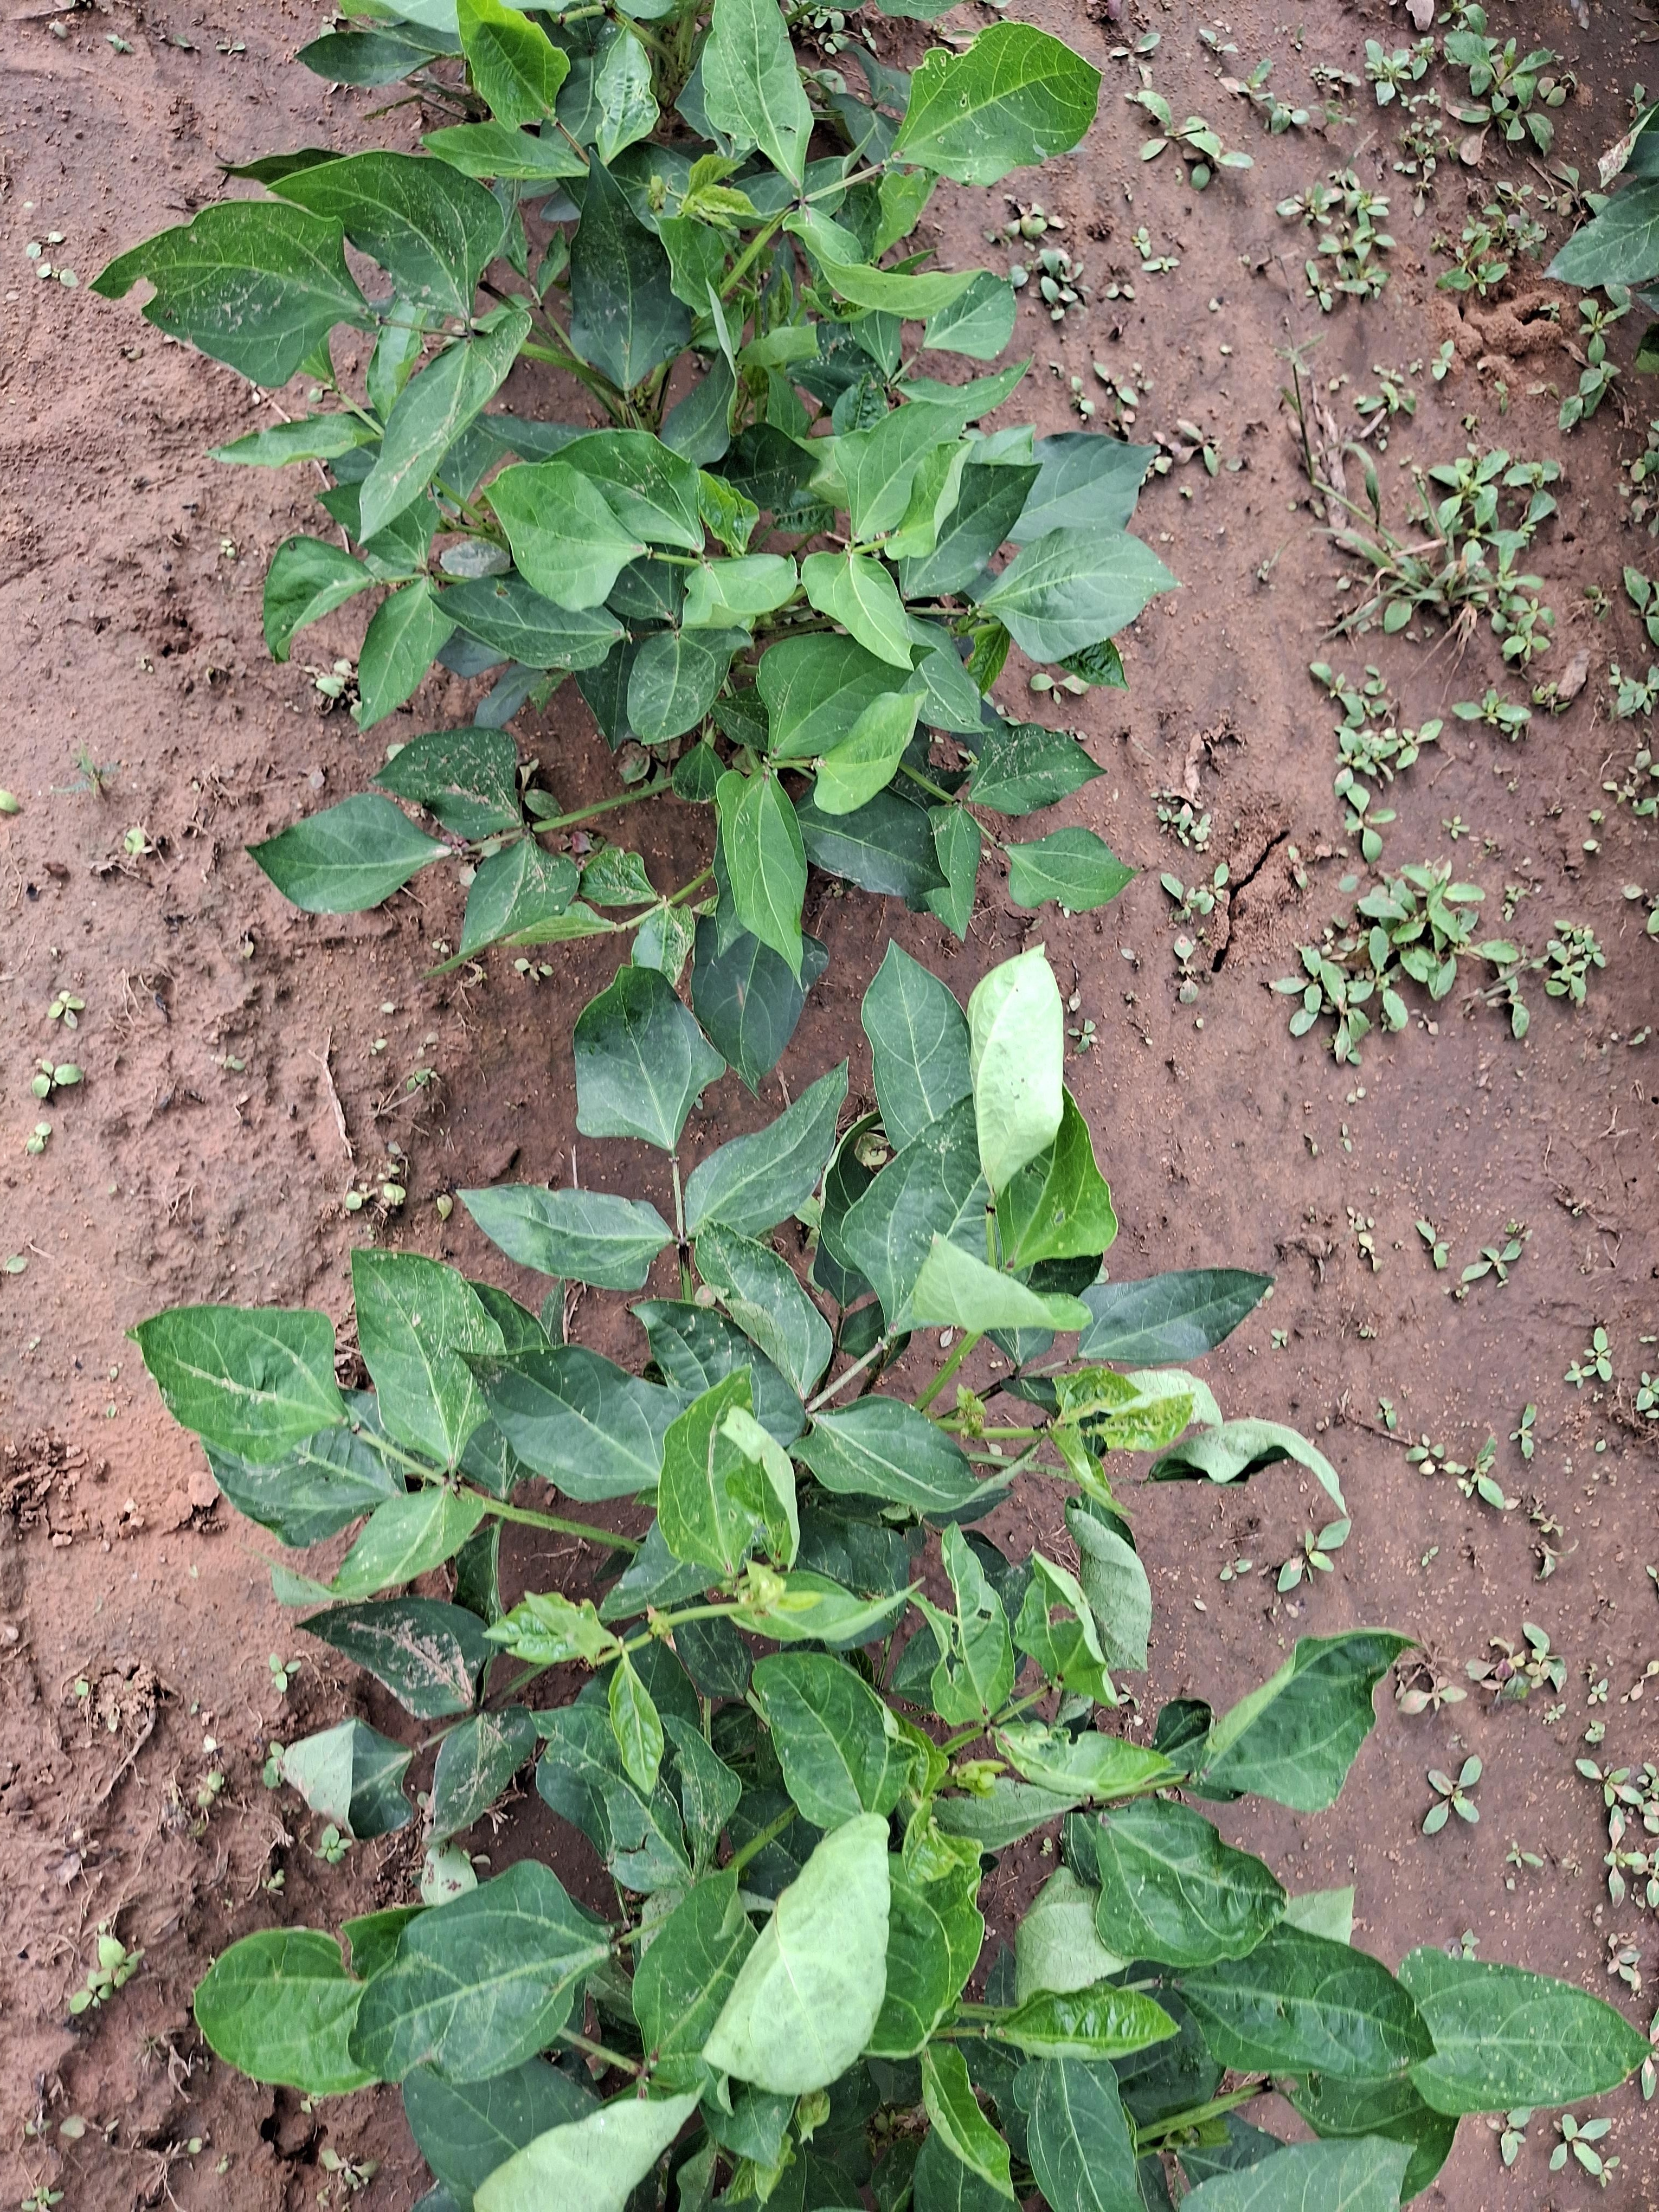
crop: cowpea
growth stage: vegetative
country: Nigeria
